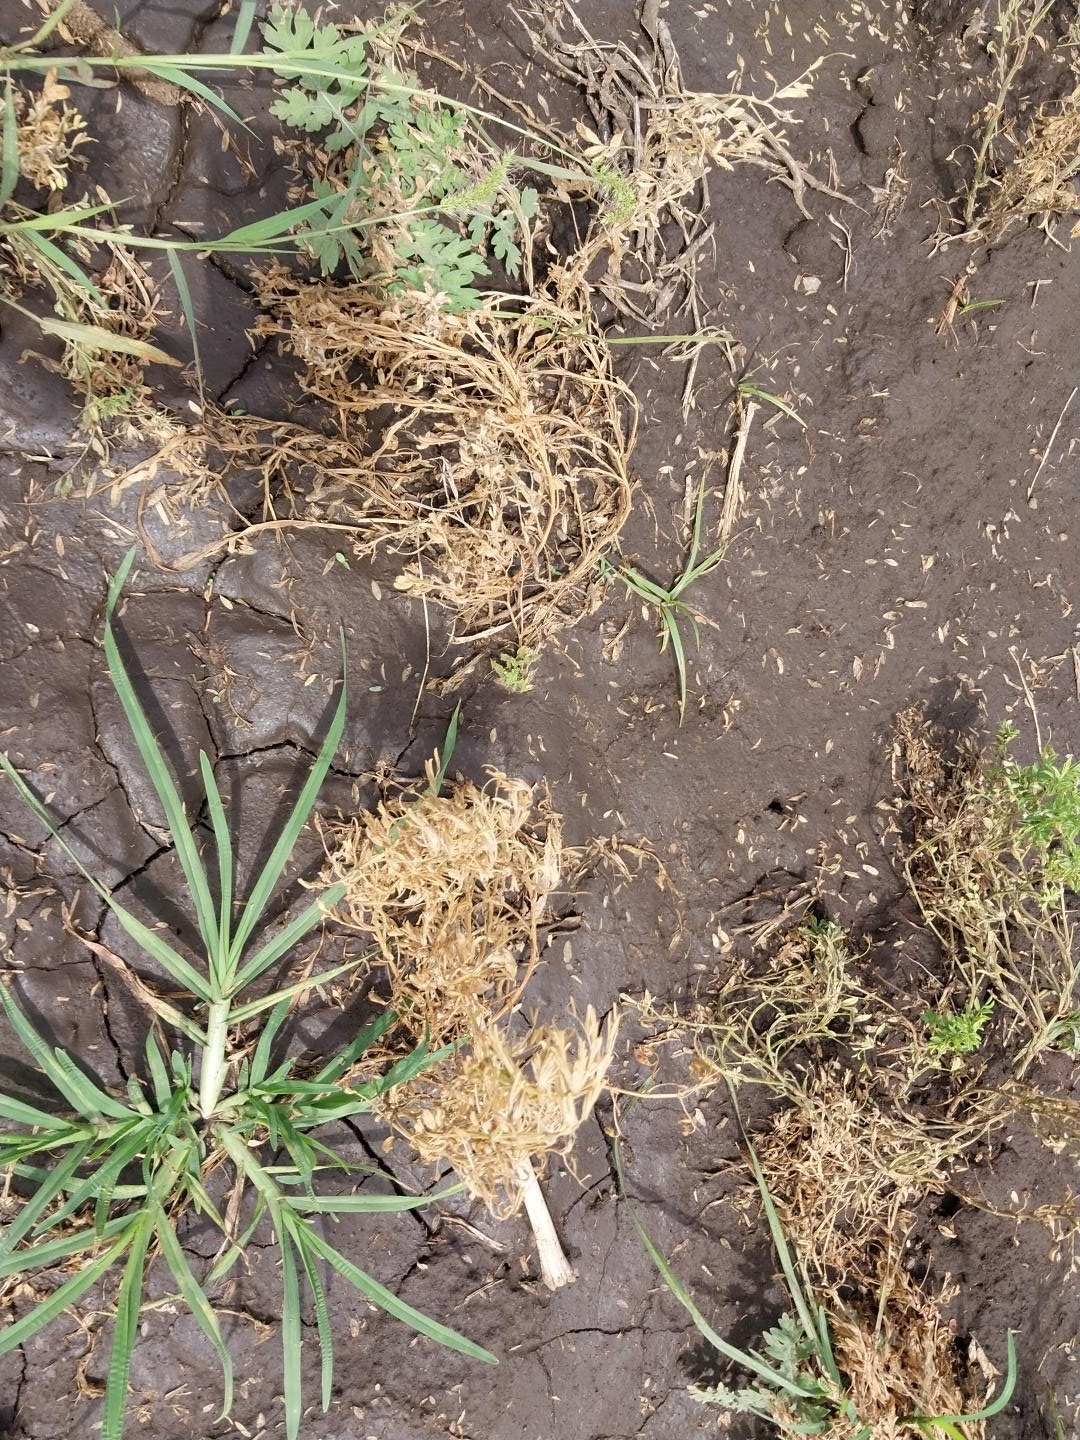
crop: lentil
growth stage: development pod
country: Tanzania
